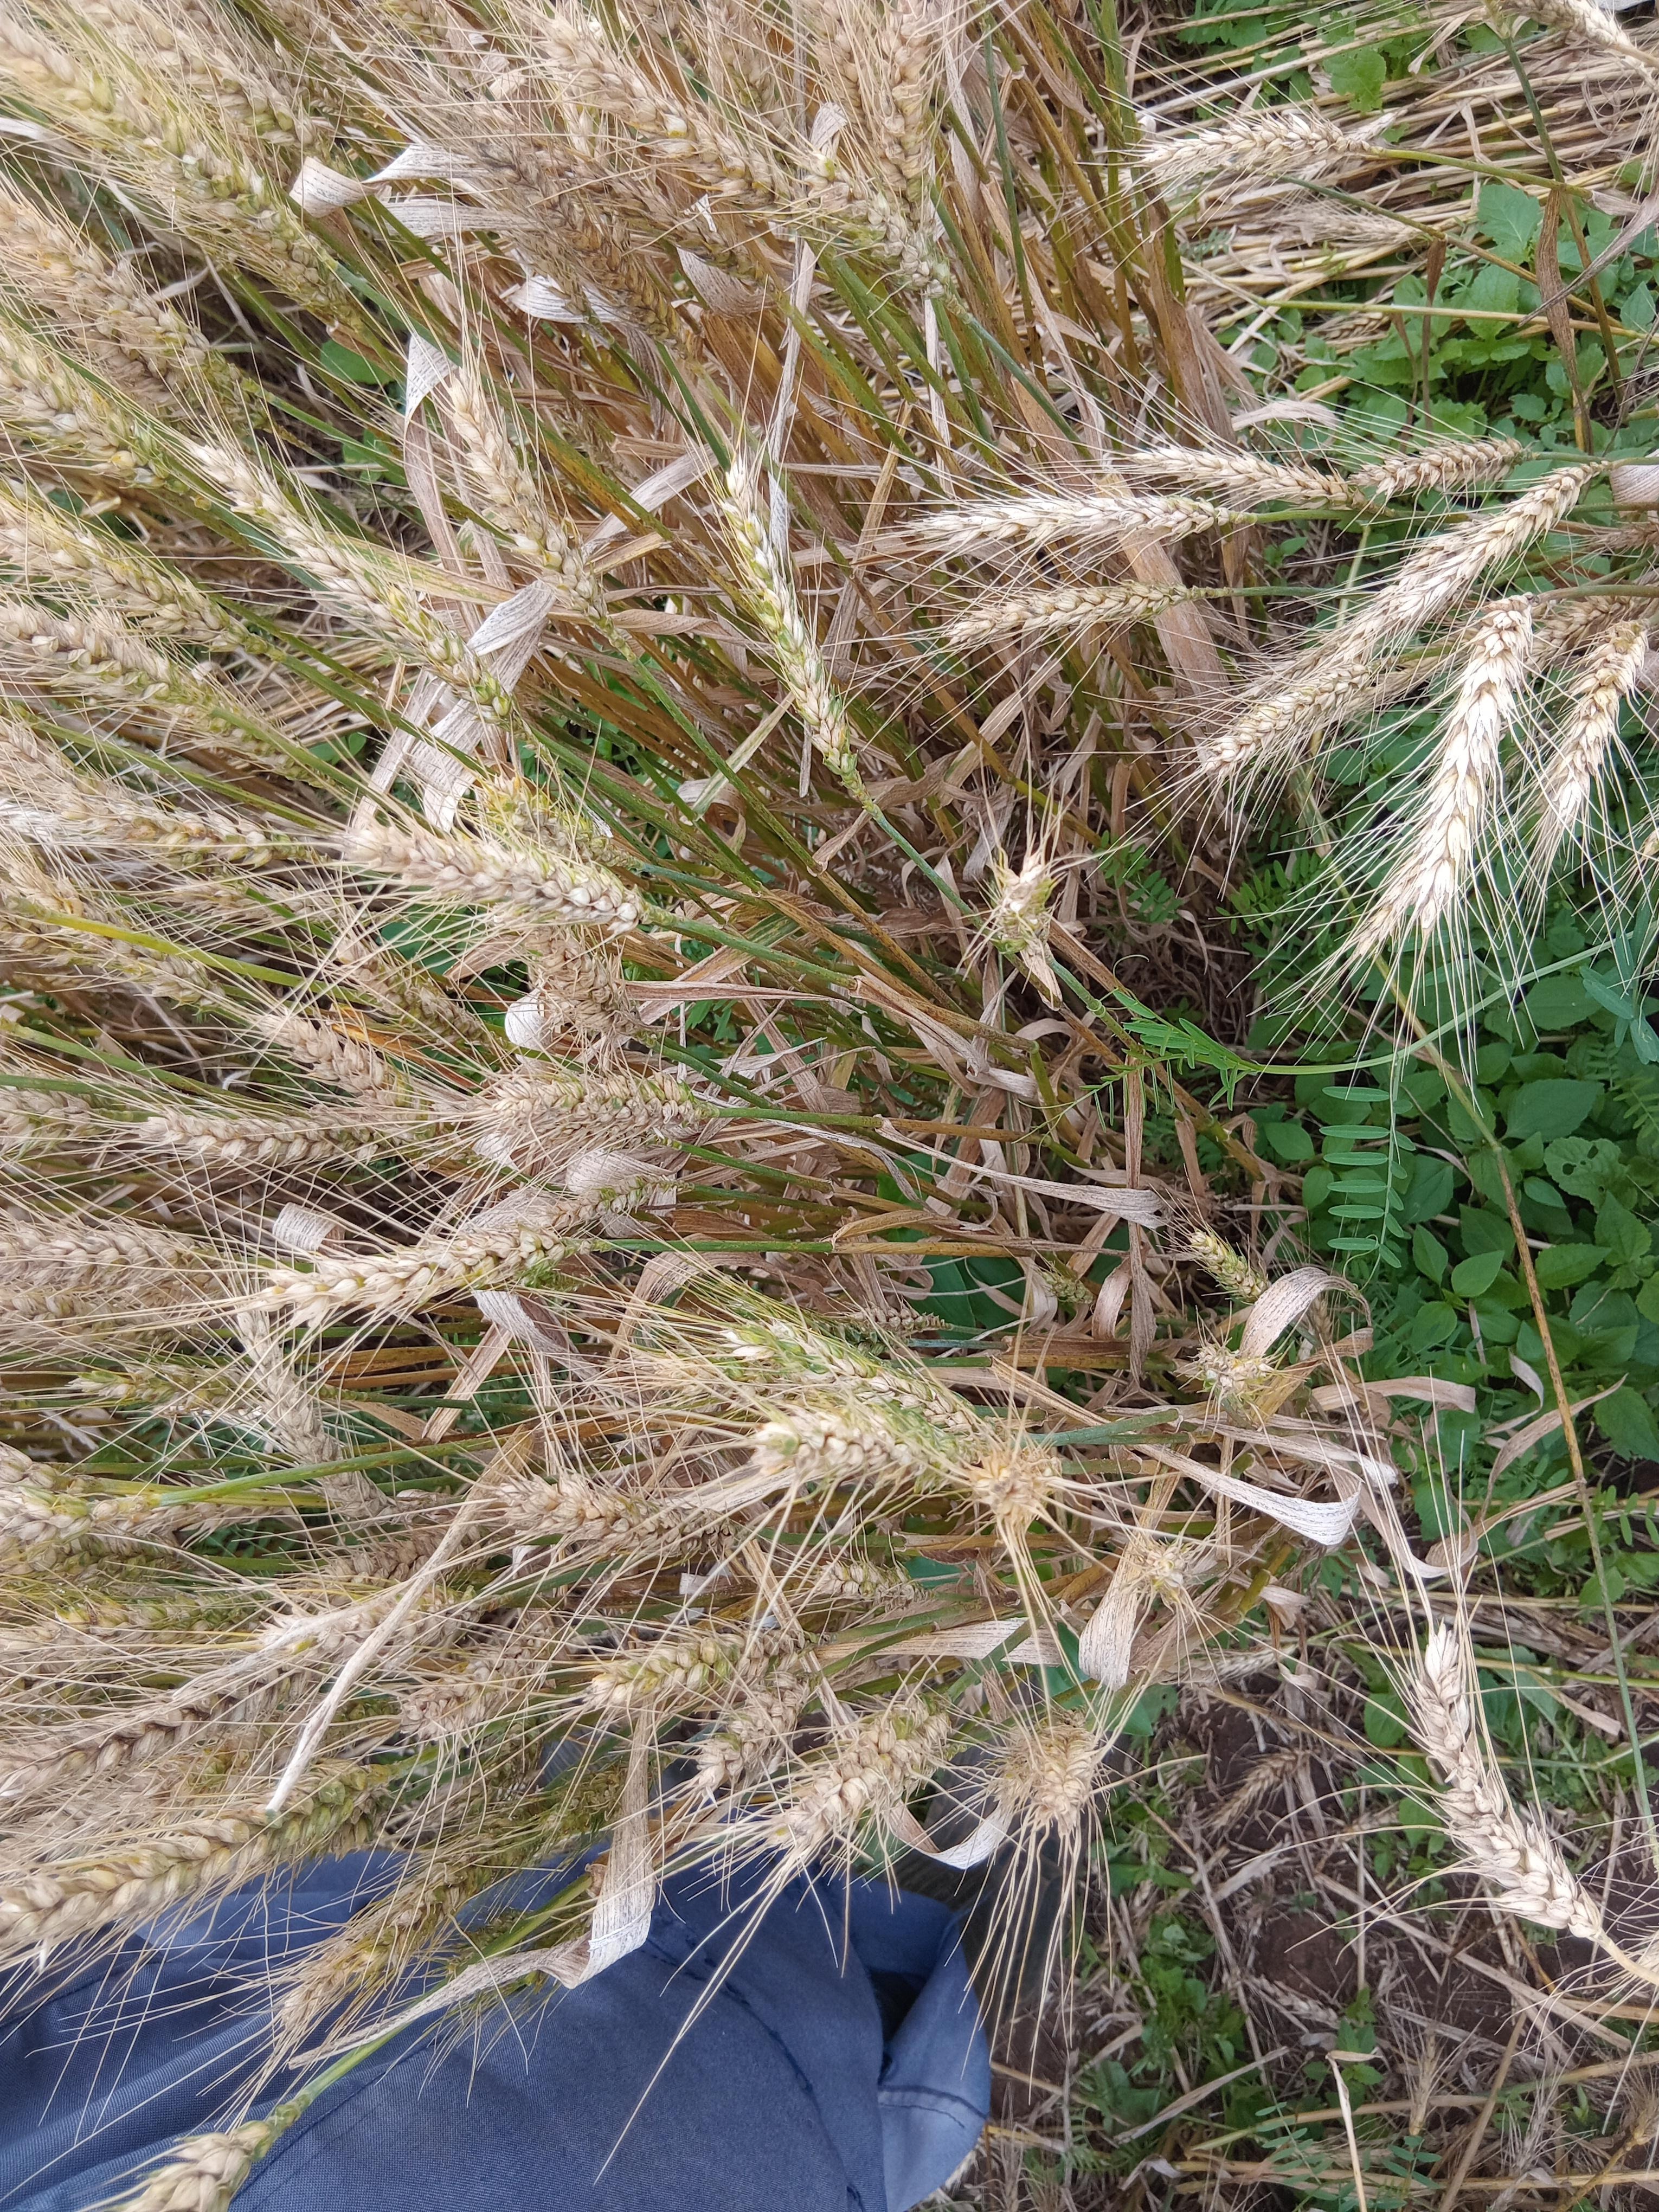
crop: wheat
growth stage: maturity
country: Kenya
